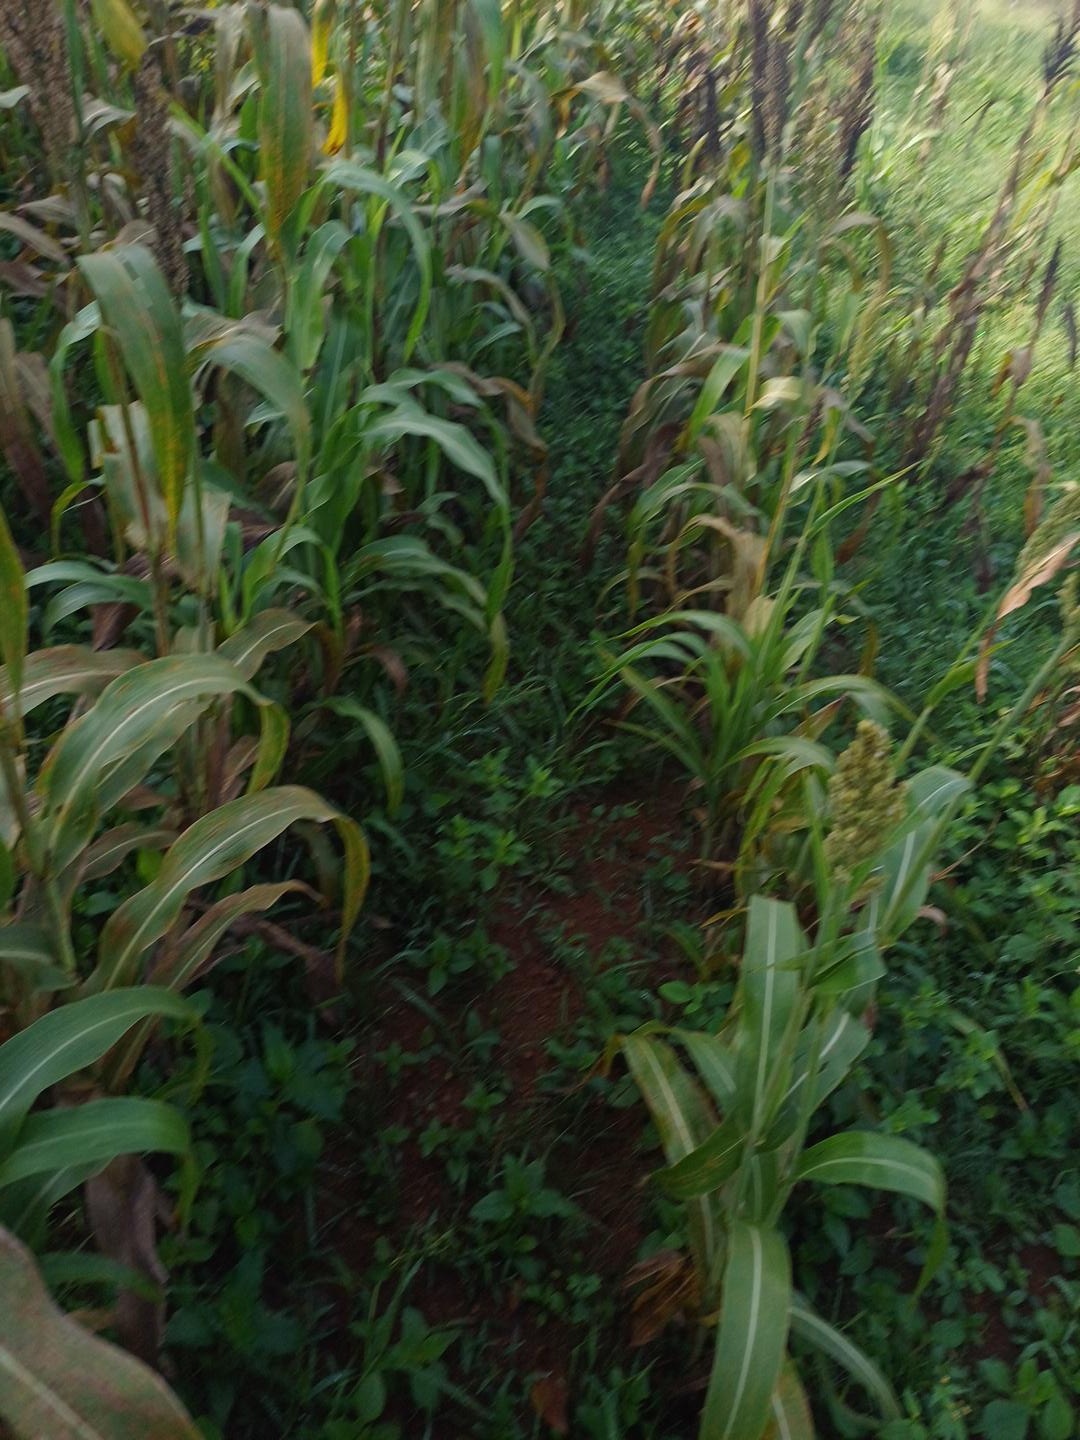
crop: sorghum
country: Kenya
